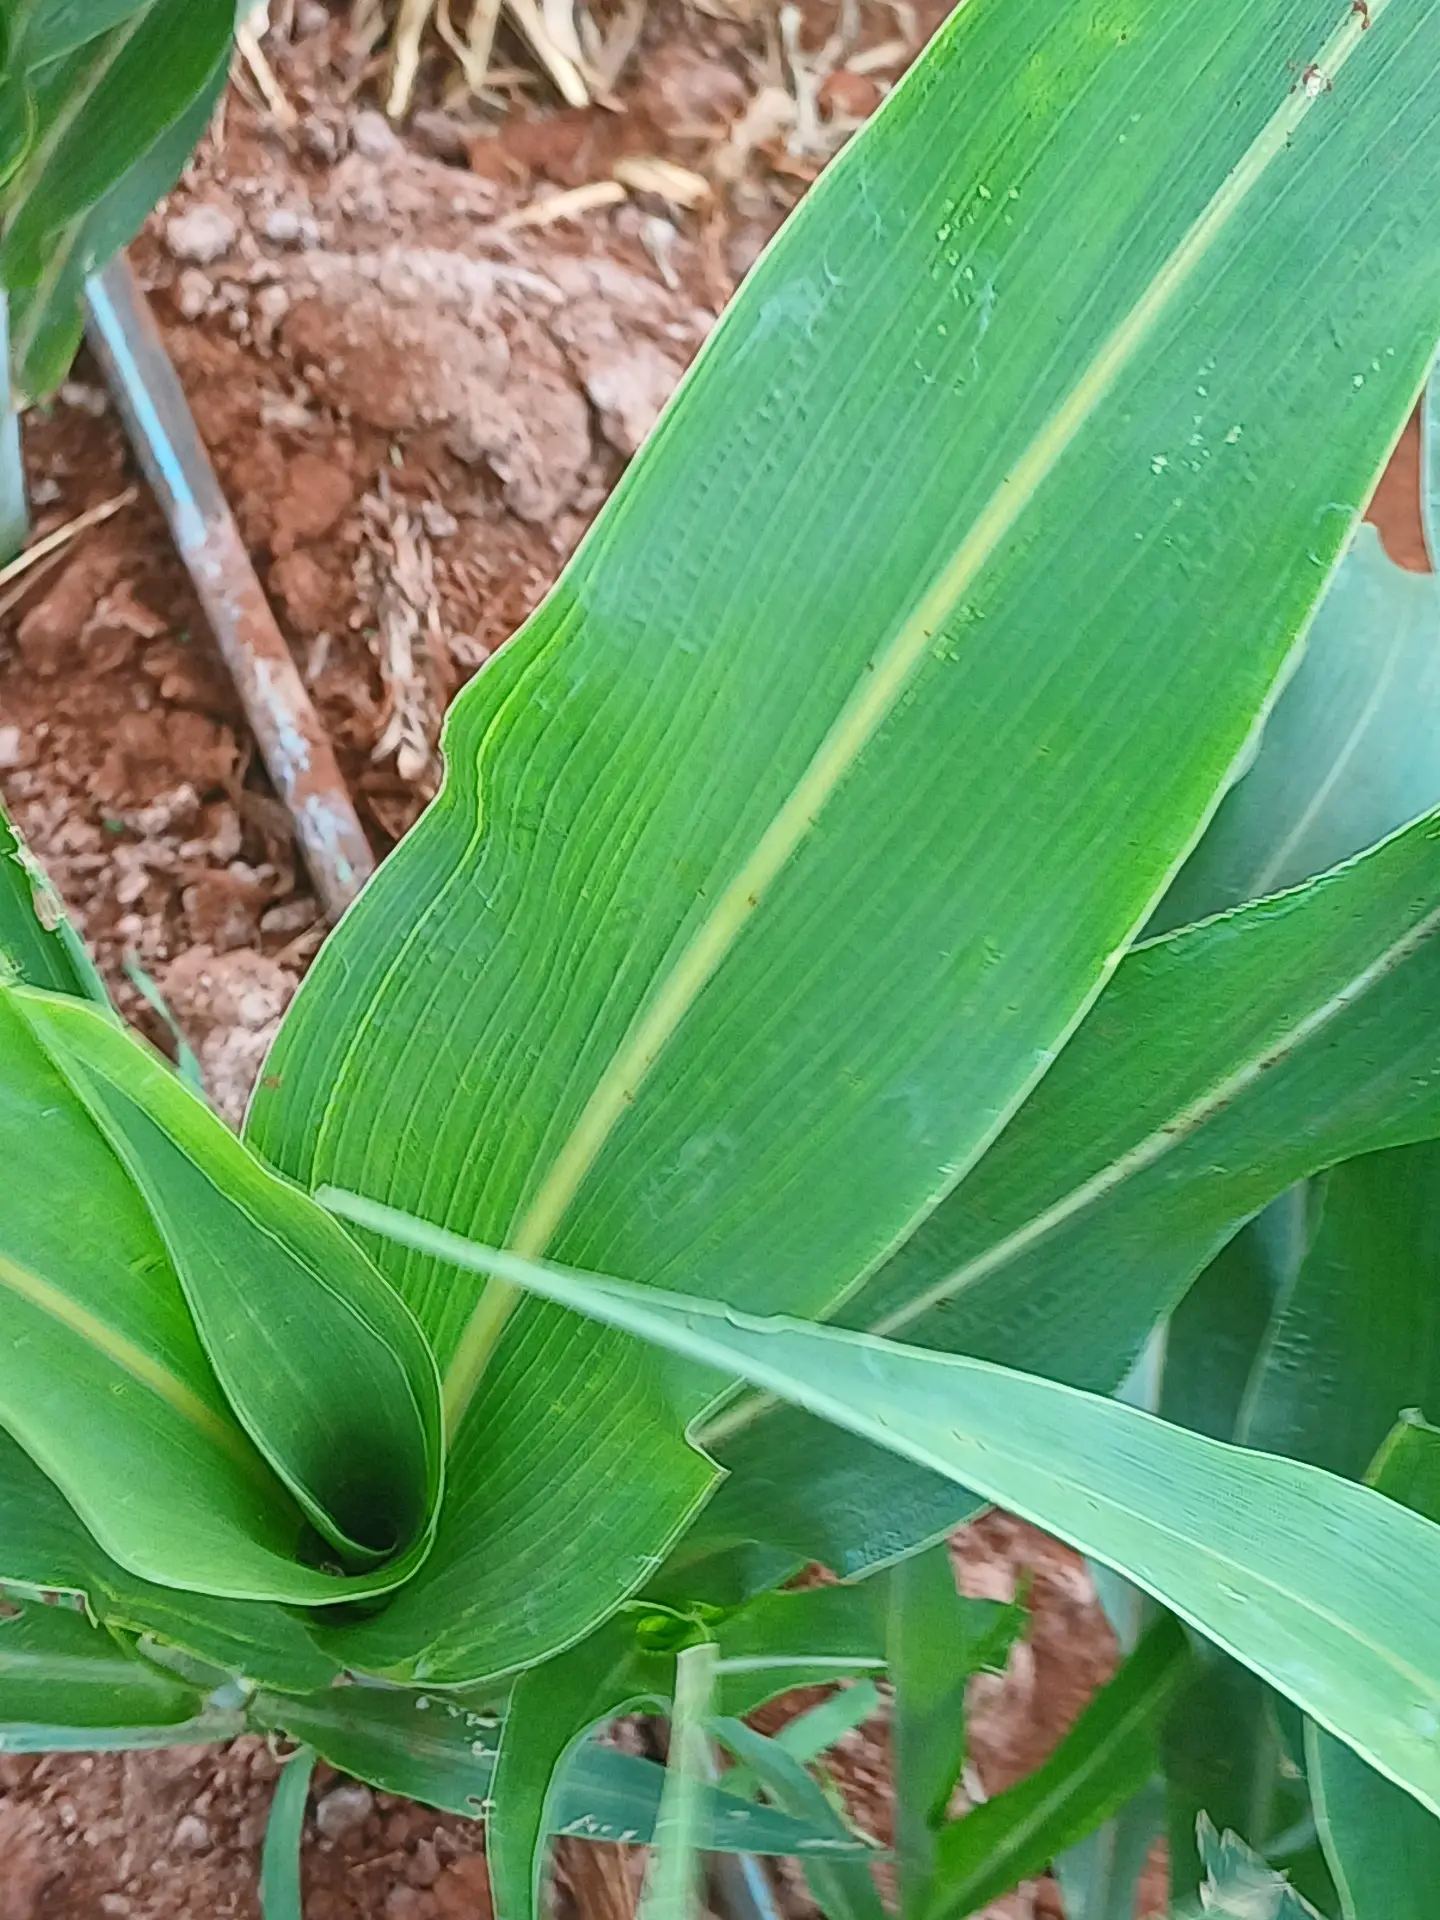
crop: sorghum
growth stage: vegetative
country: Kenya
